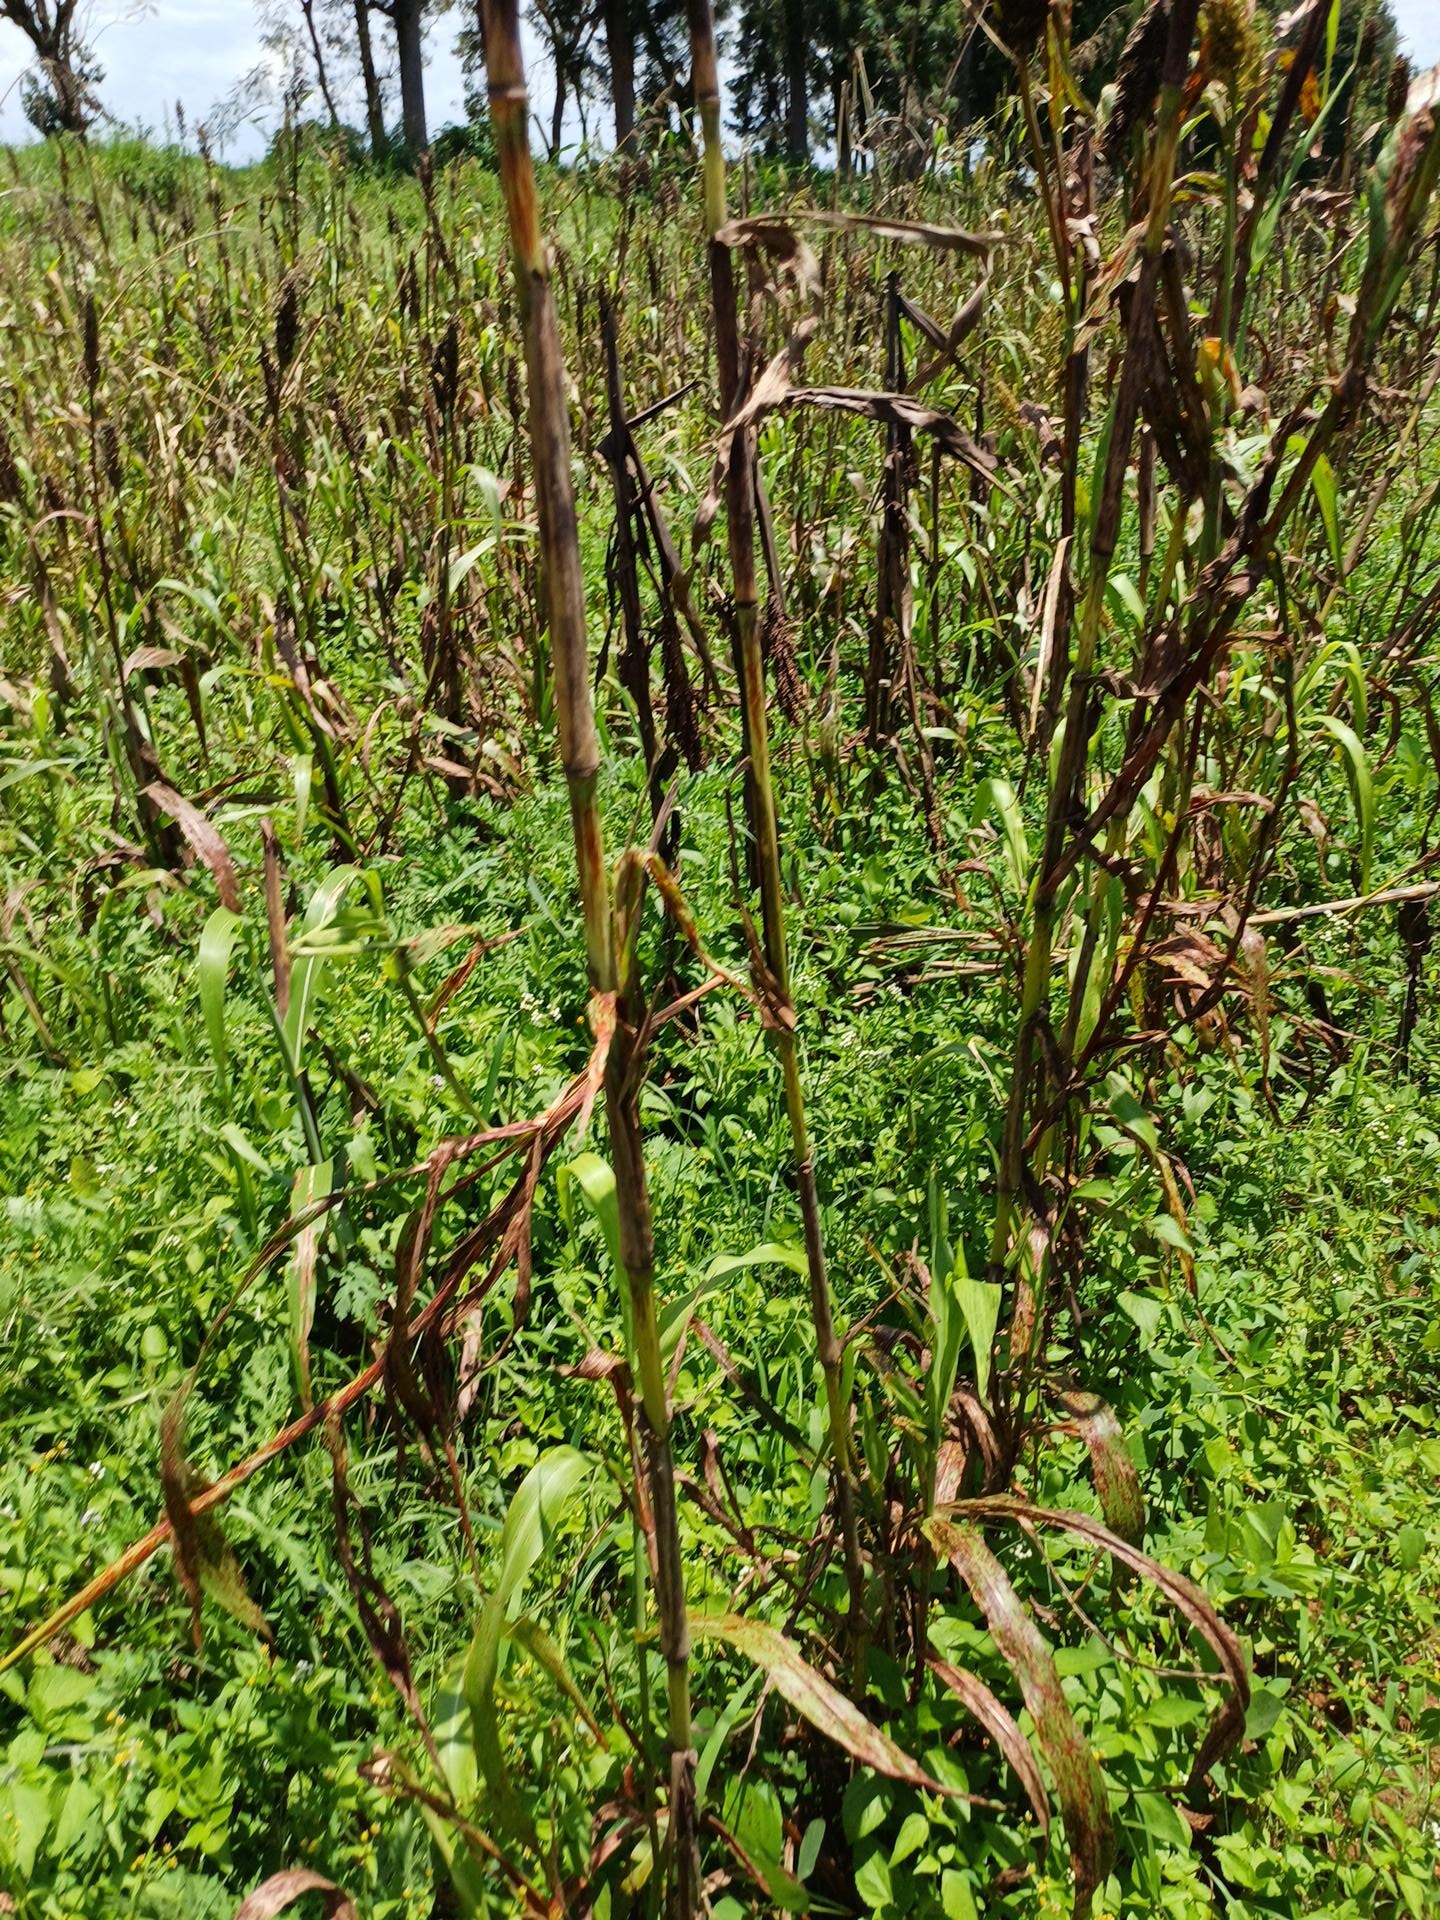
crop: sorghum
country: Kenya
